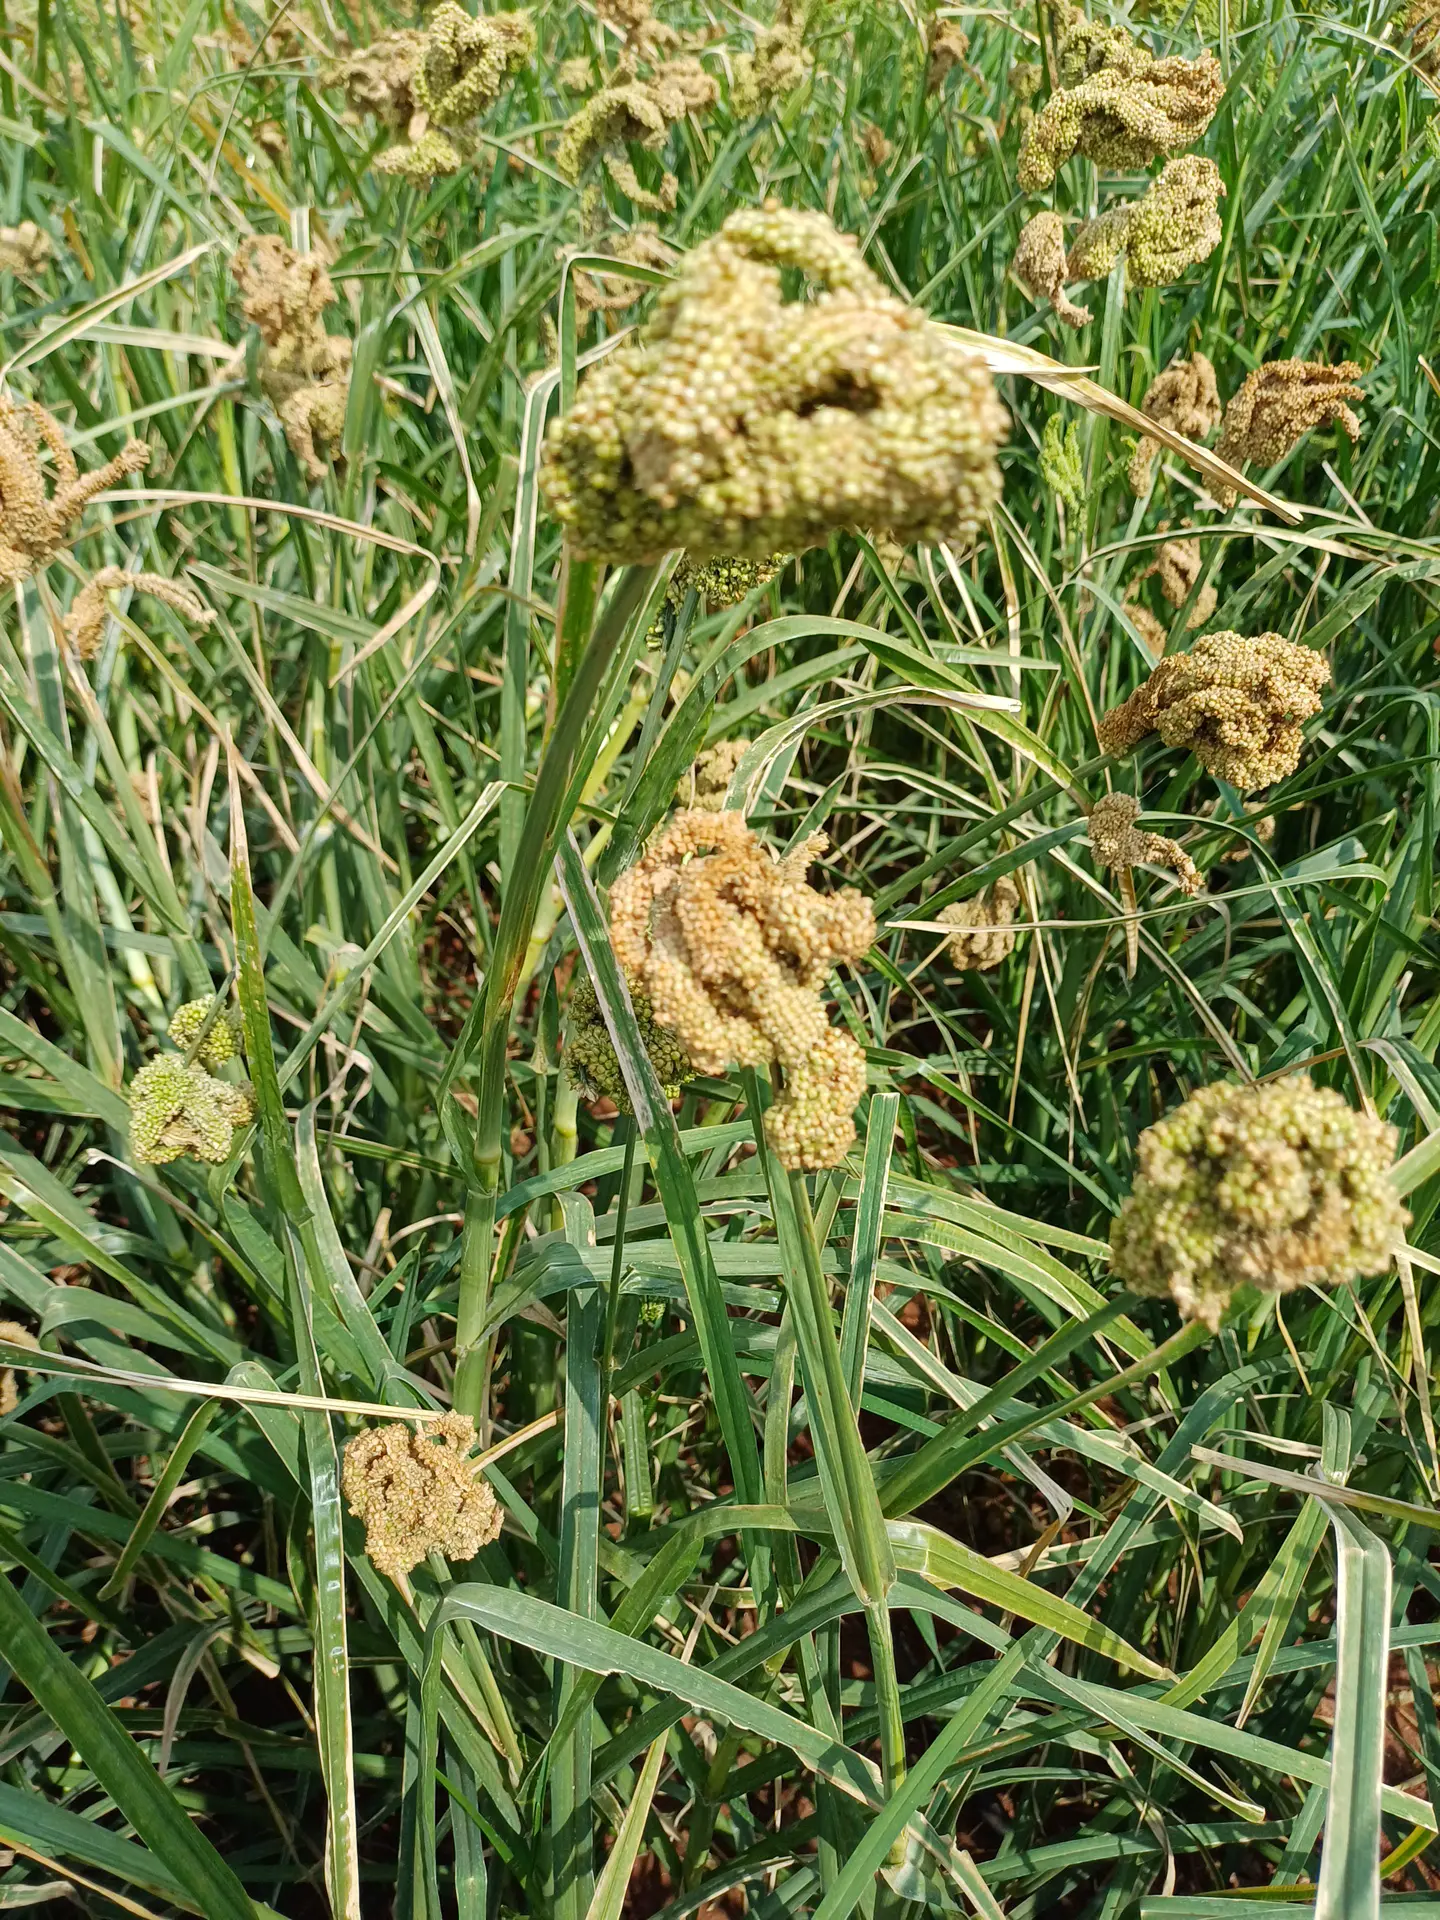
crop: finger millet
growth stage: filling grain
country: Kenya
